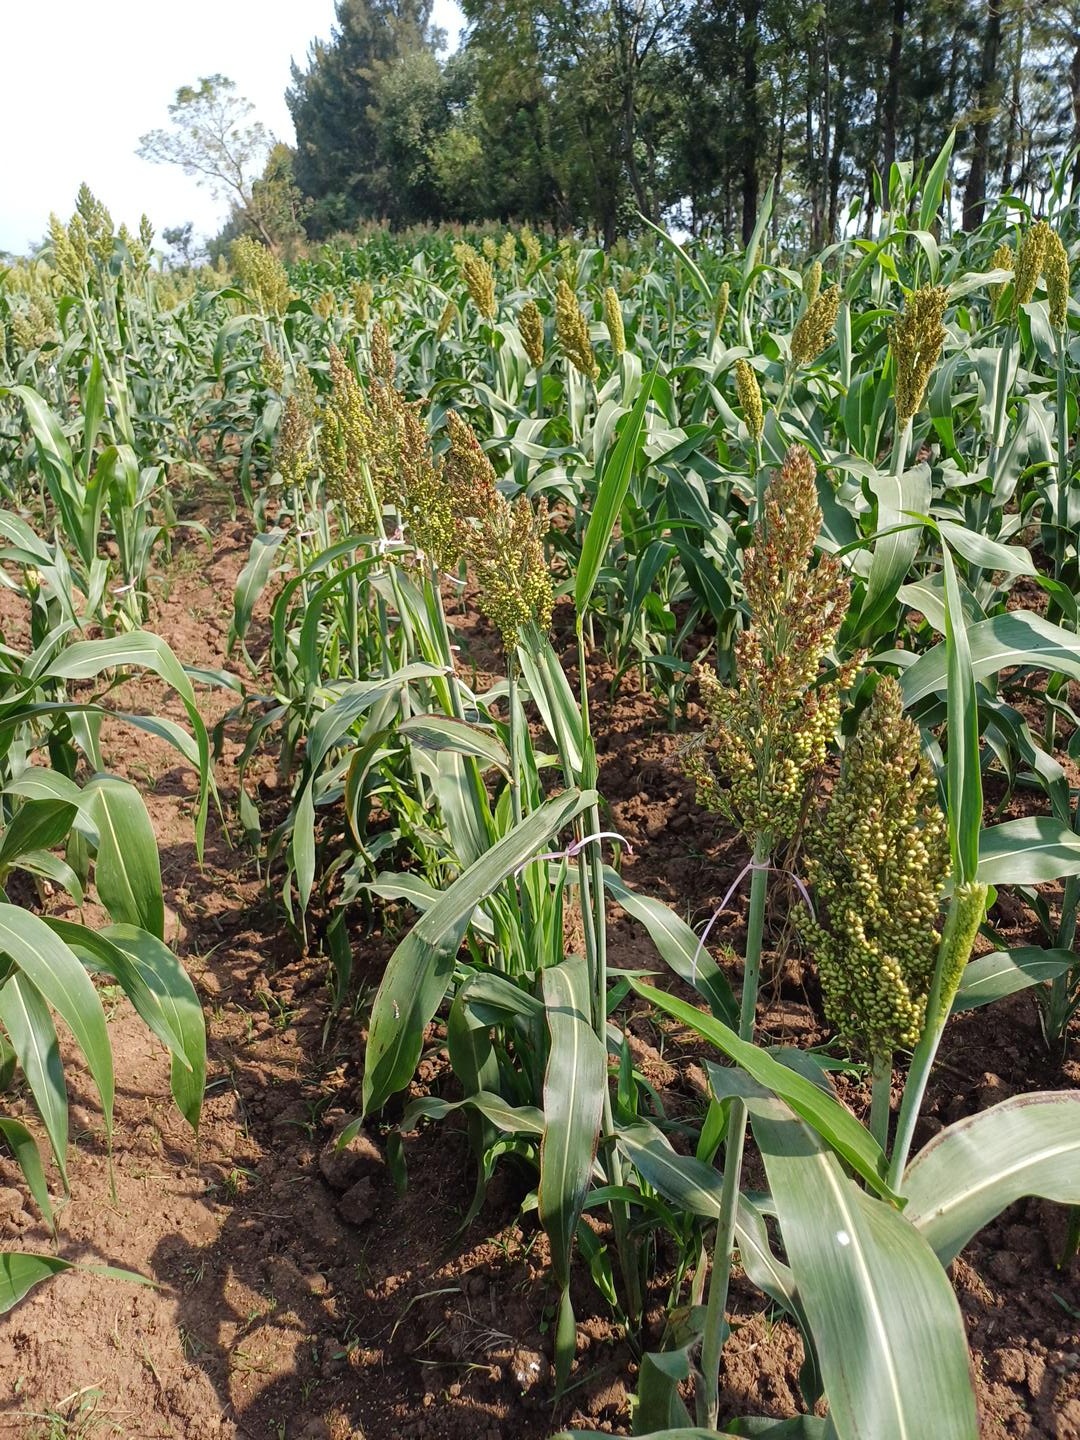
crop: sorghum
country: Kenya
